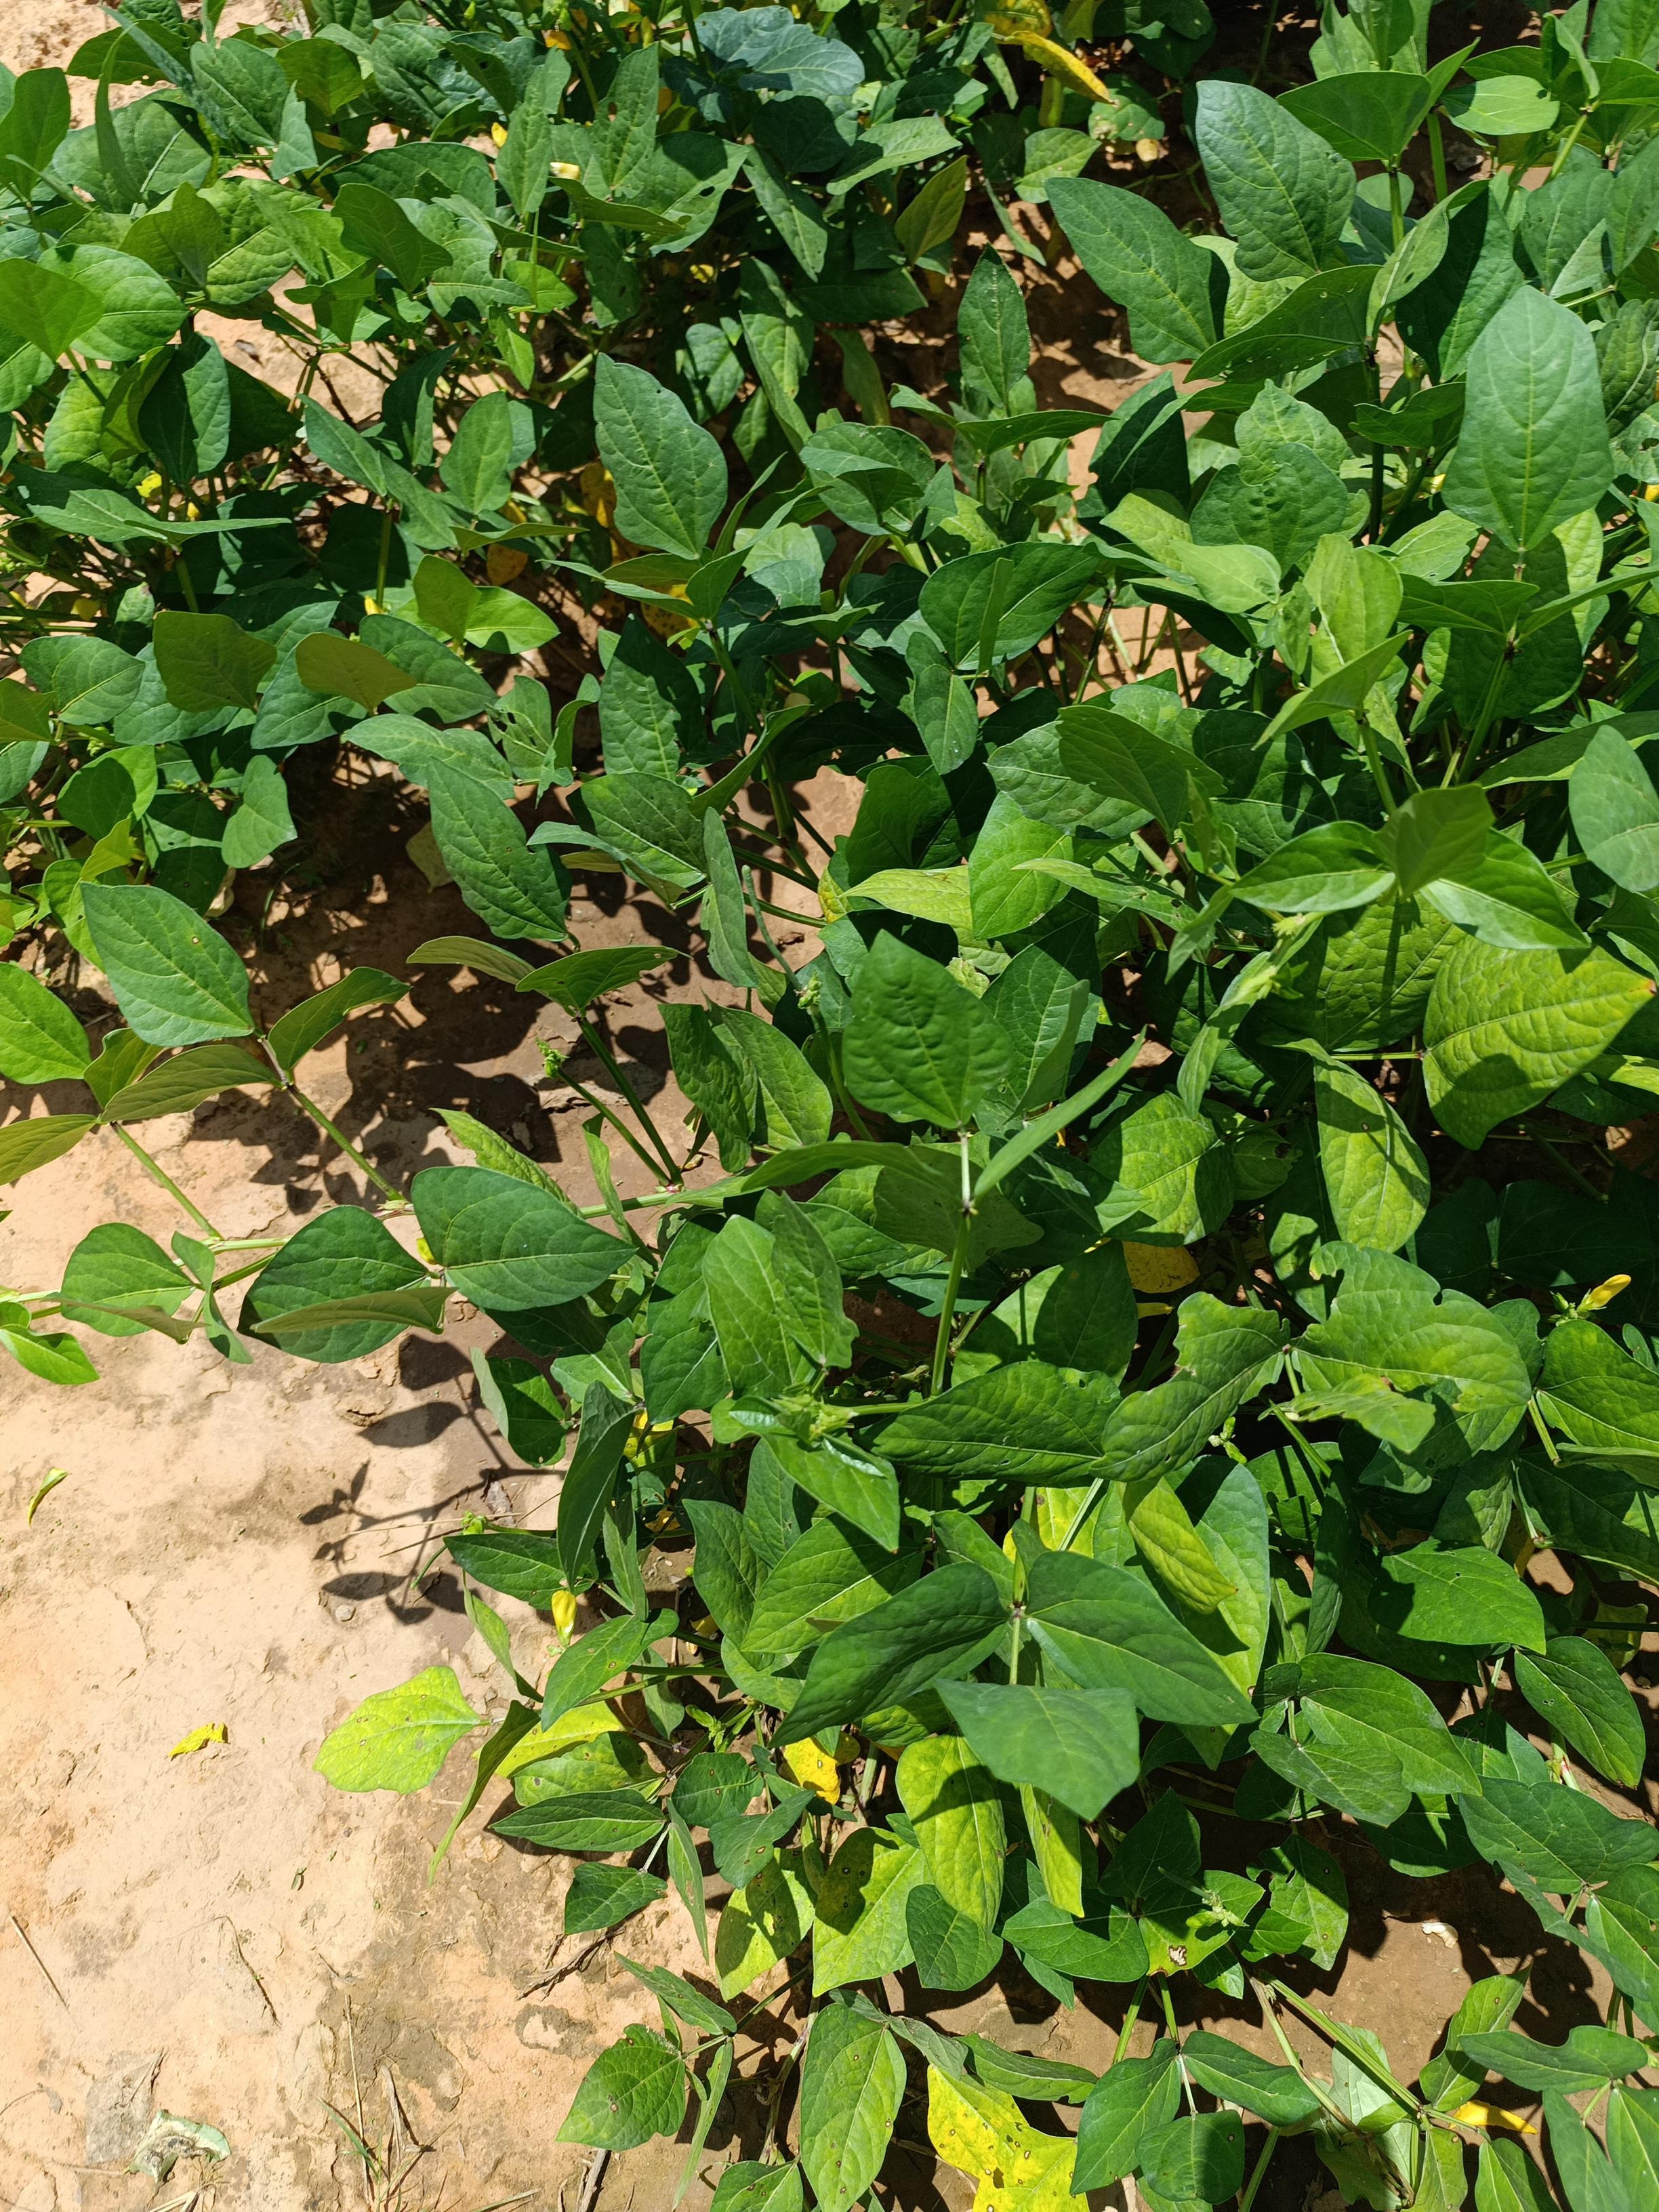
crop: cowpea
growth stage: development pod
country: Nigeria
